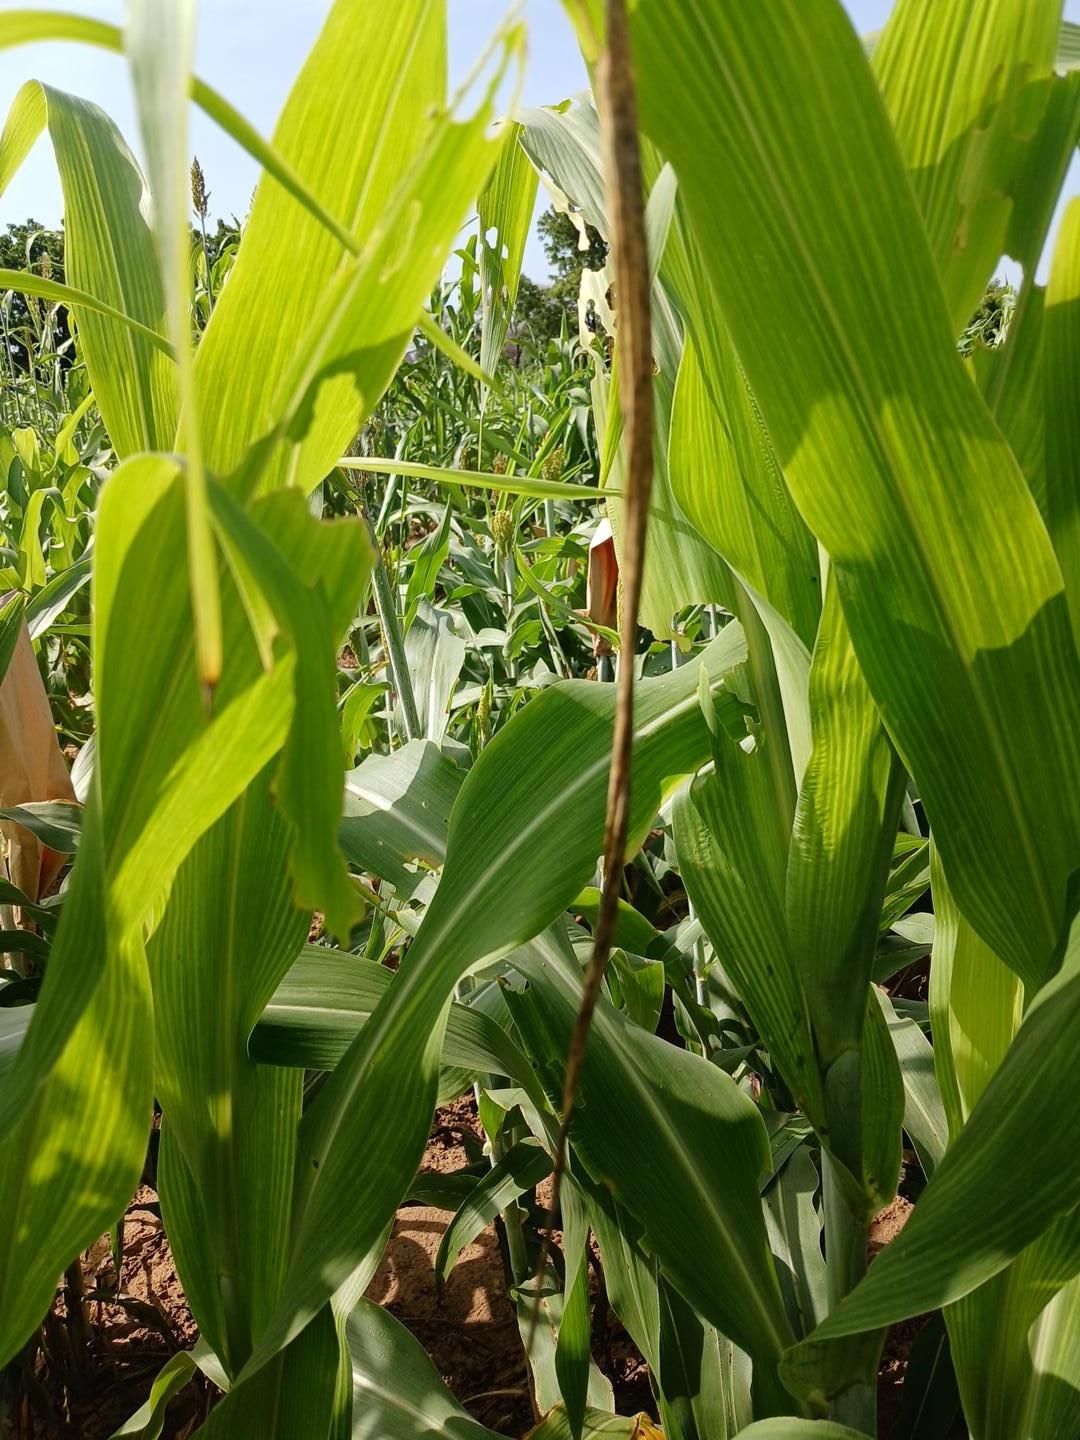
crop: sorghum
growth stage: vegetative
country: Senegal
